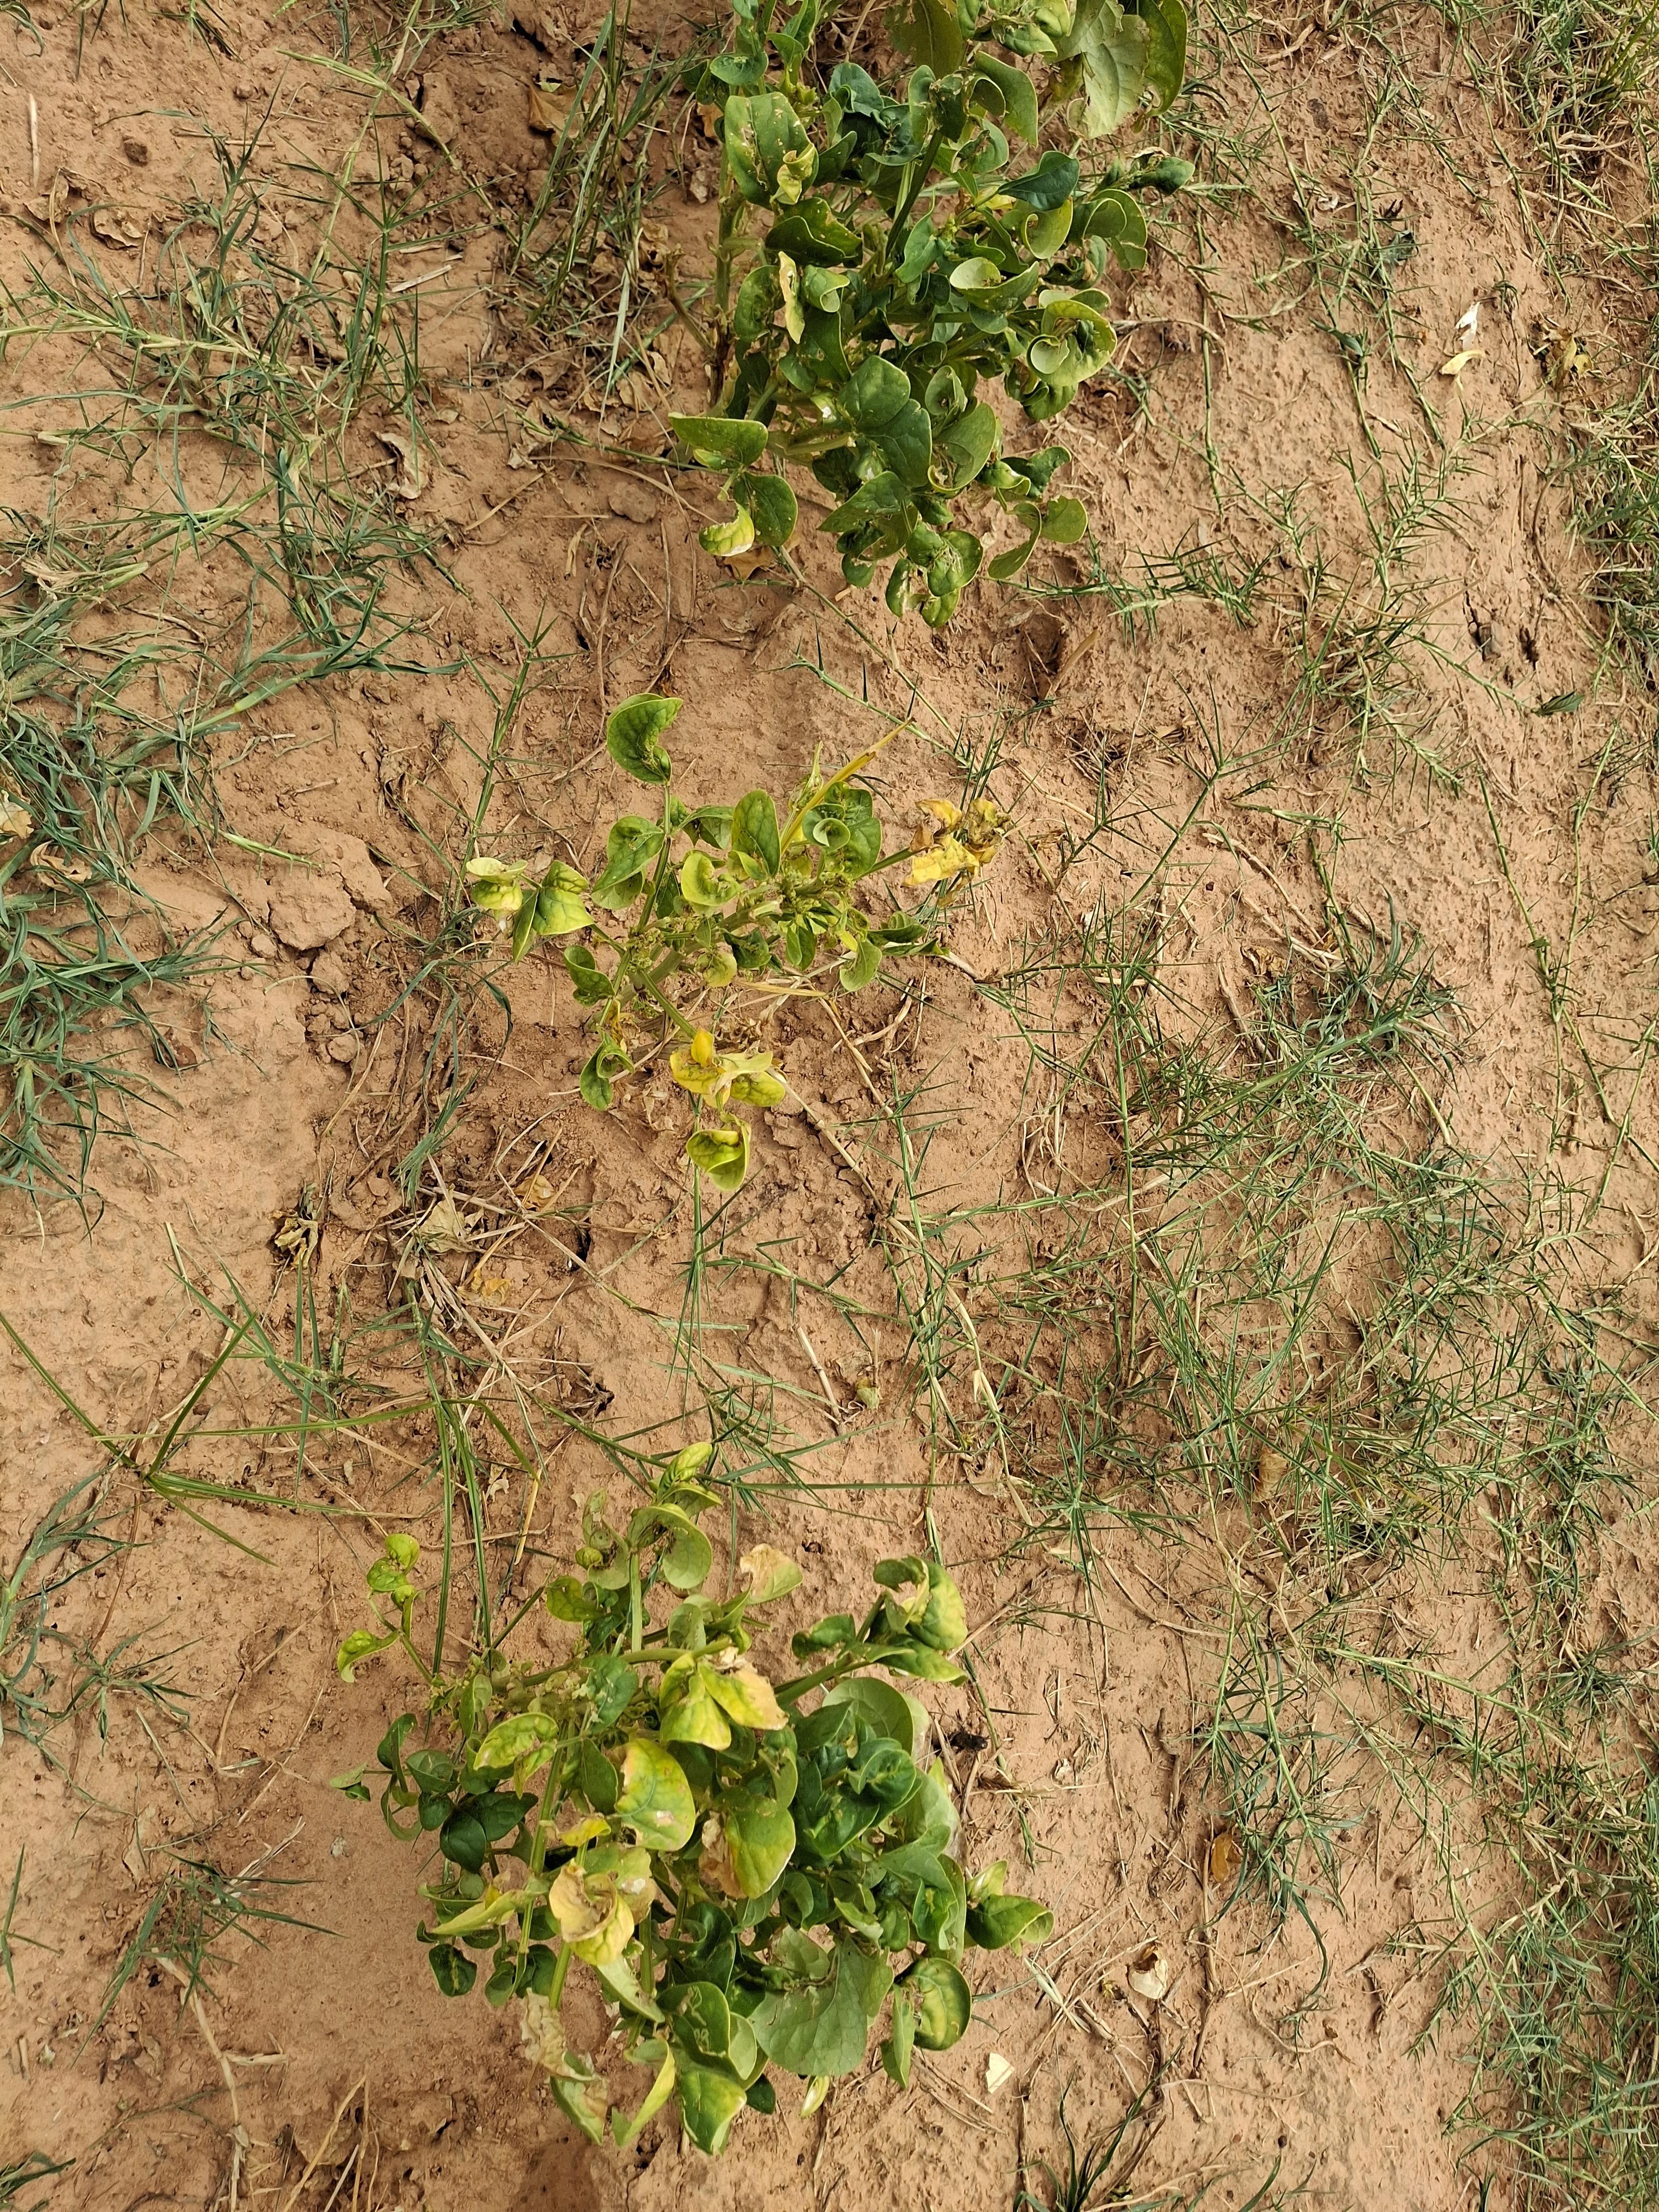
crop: cowpea
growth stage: harvest maturity
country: Nigeria
